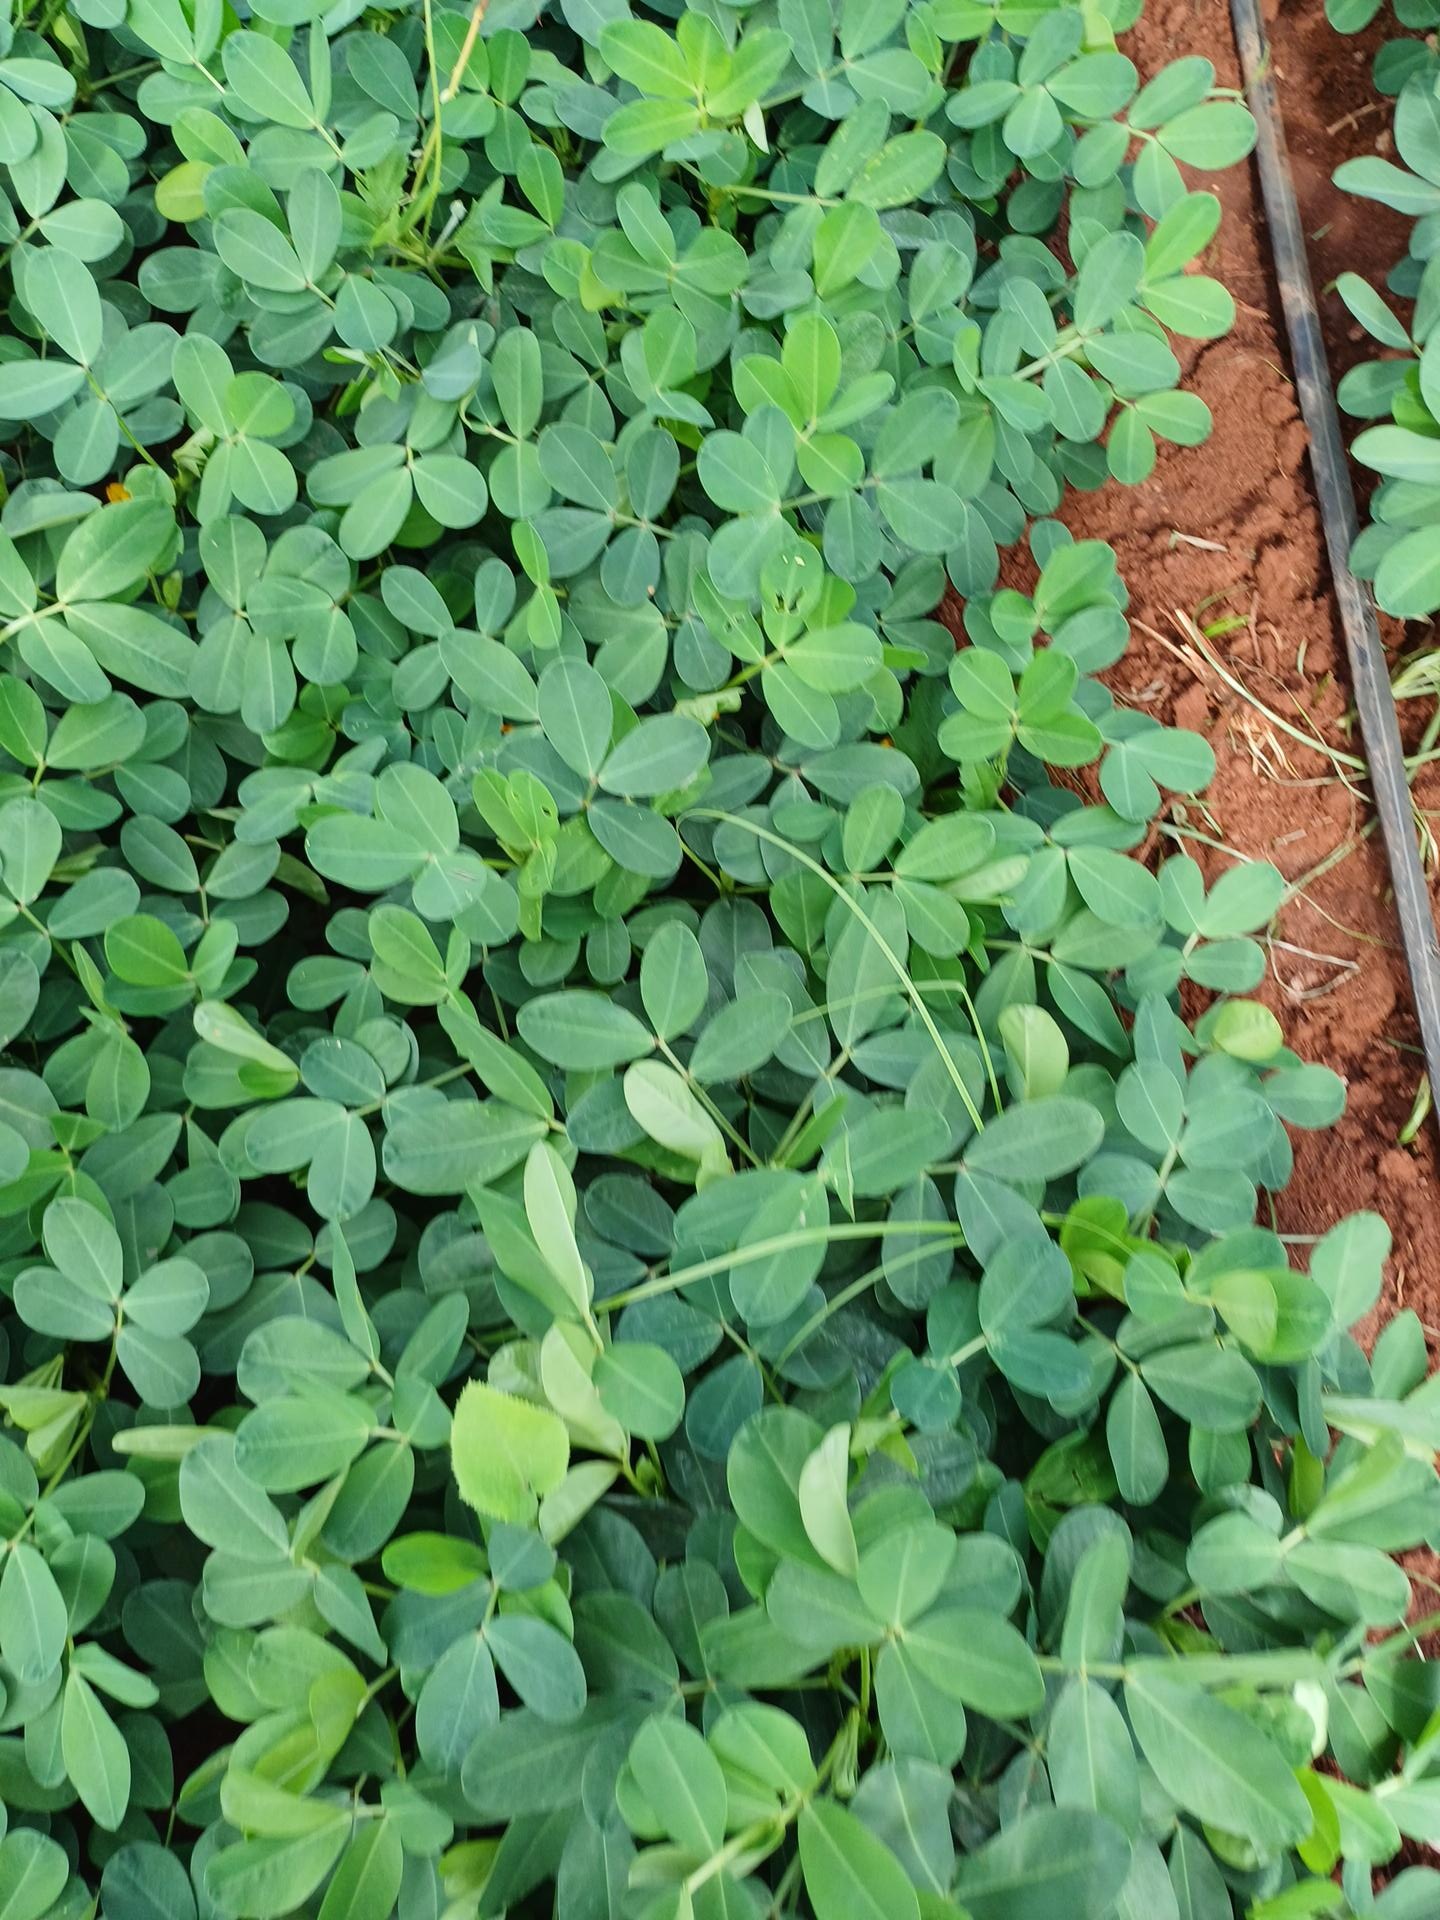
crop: groundnut
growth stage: flowering
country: Kenya
